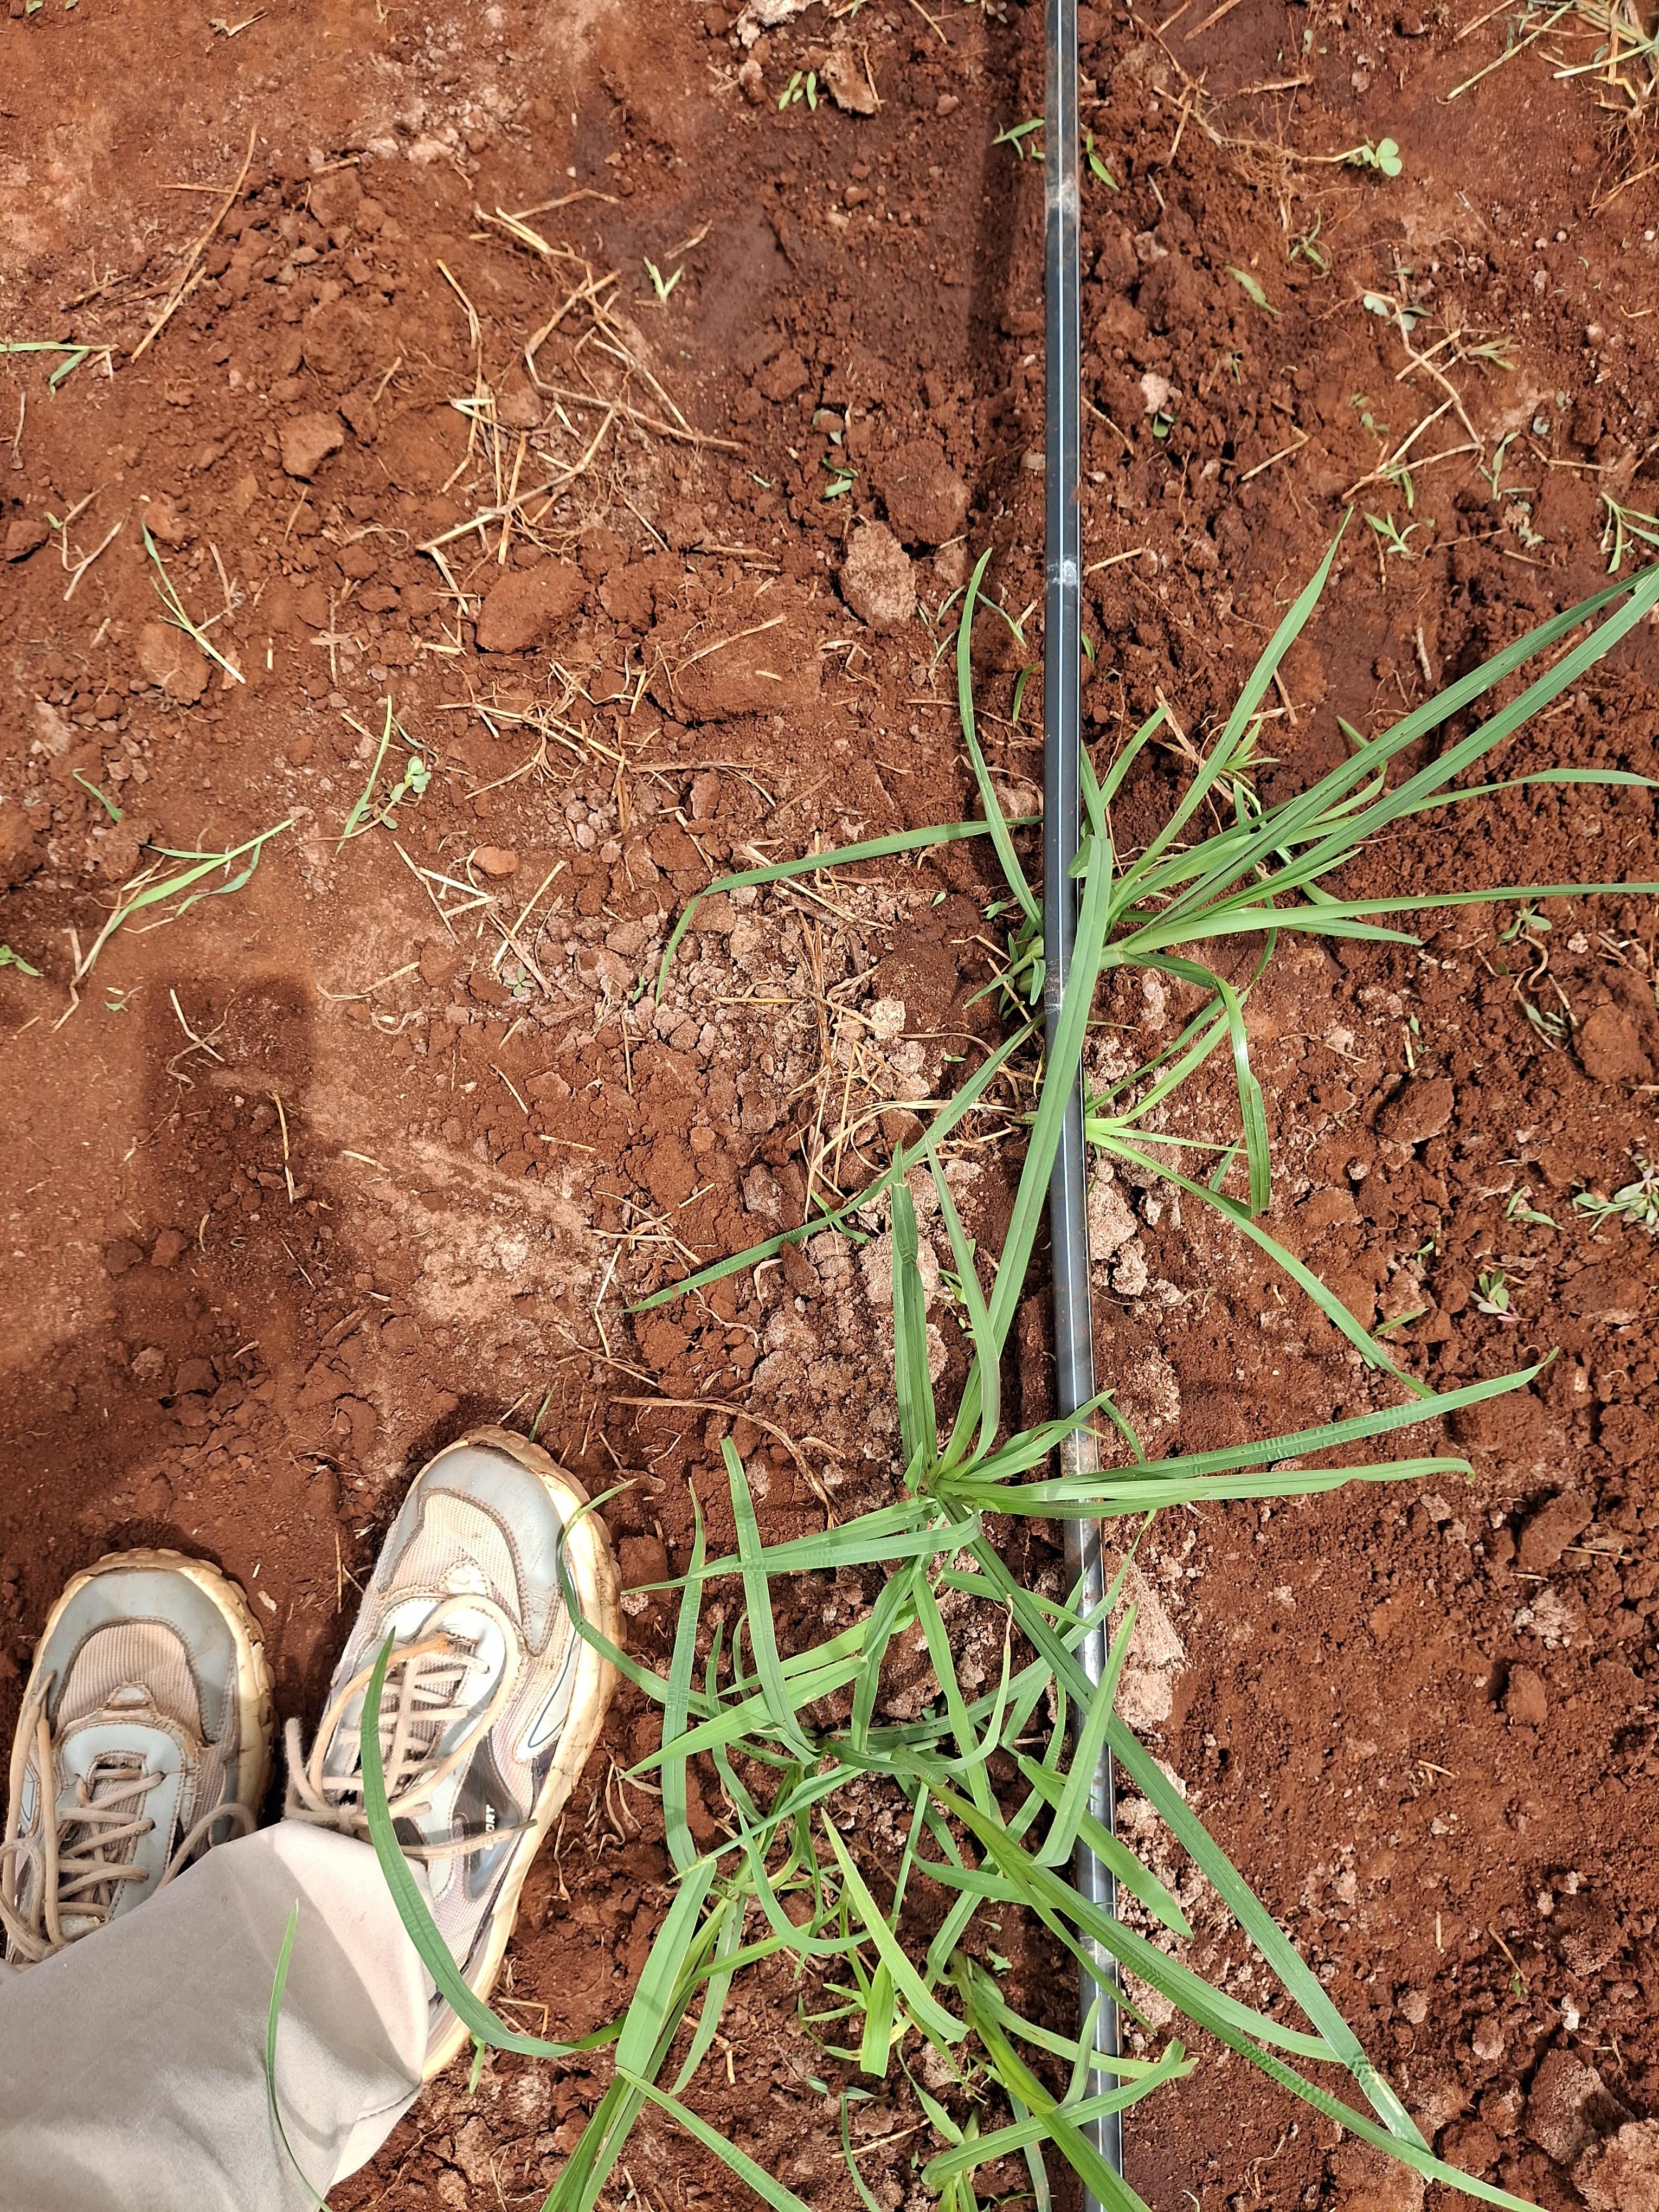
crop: finger millet
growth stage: vegetative
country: Kenya
